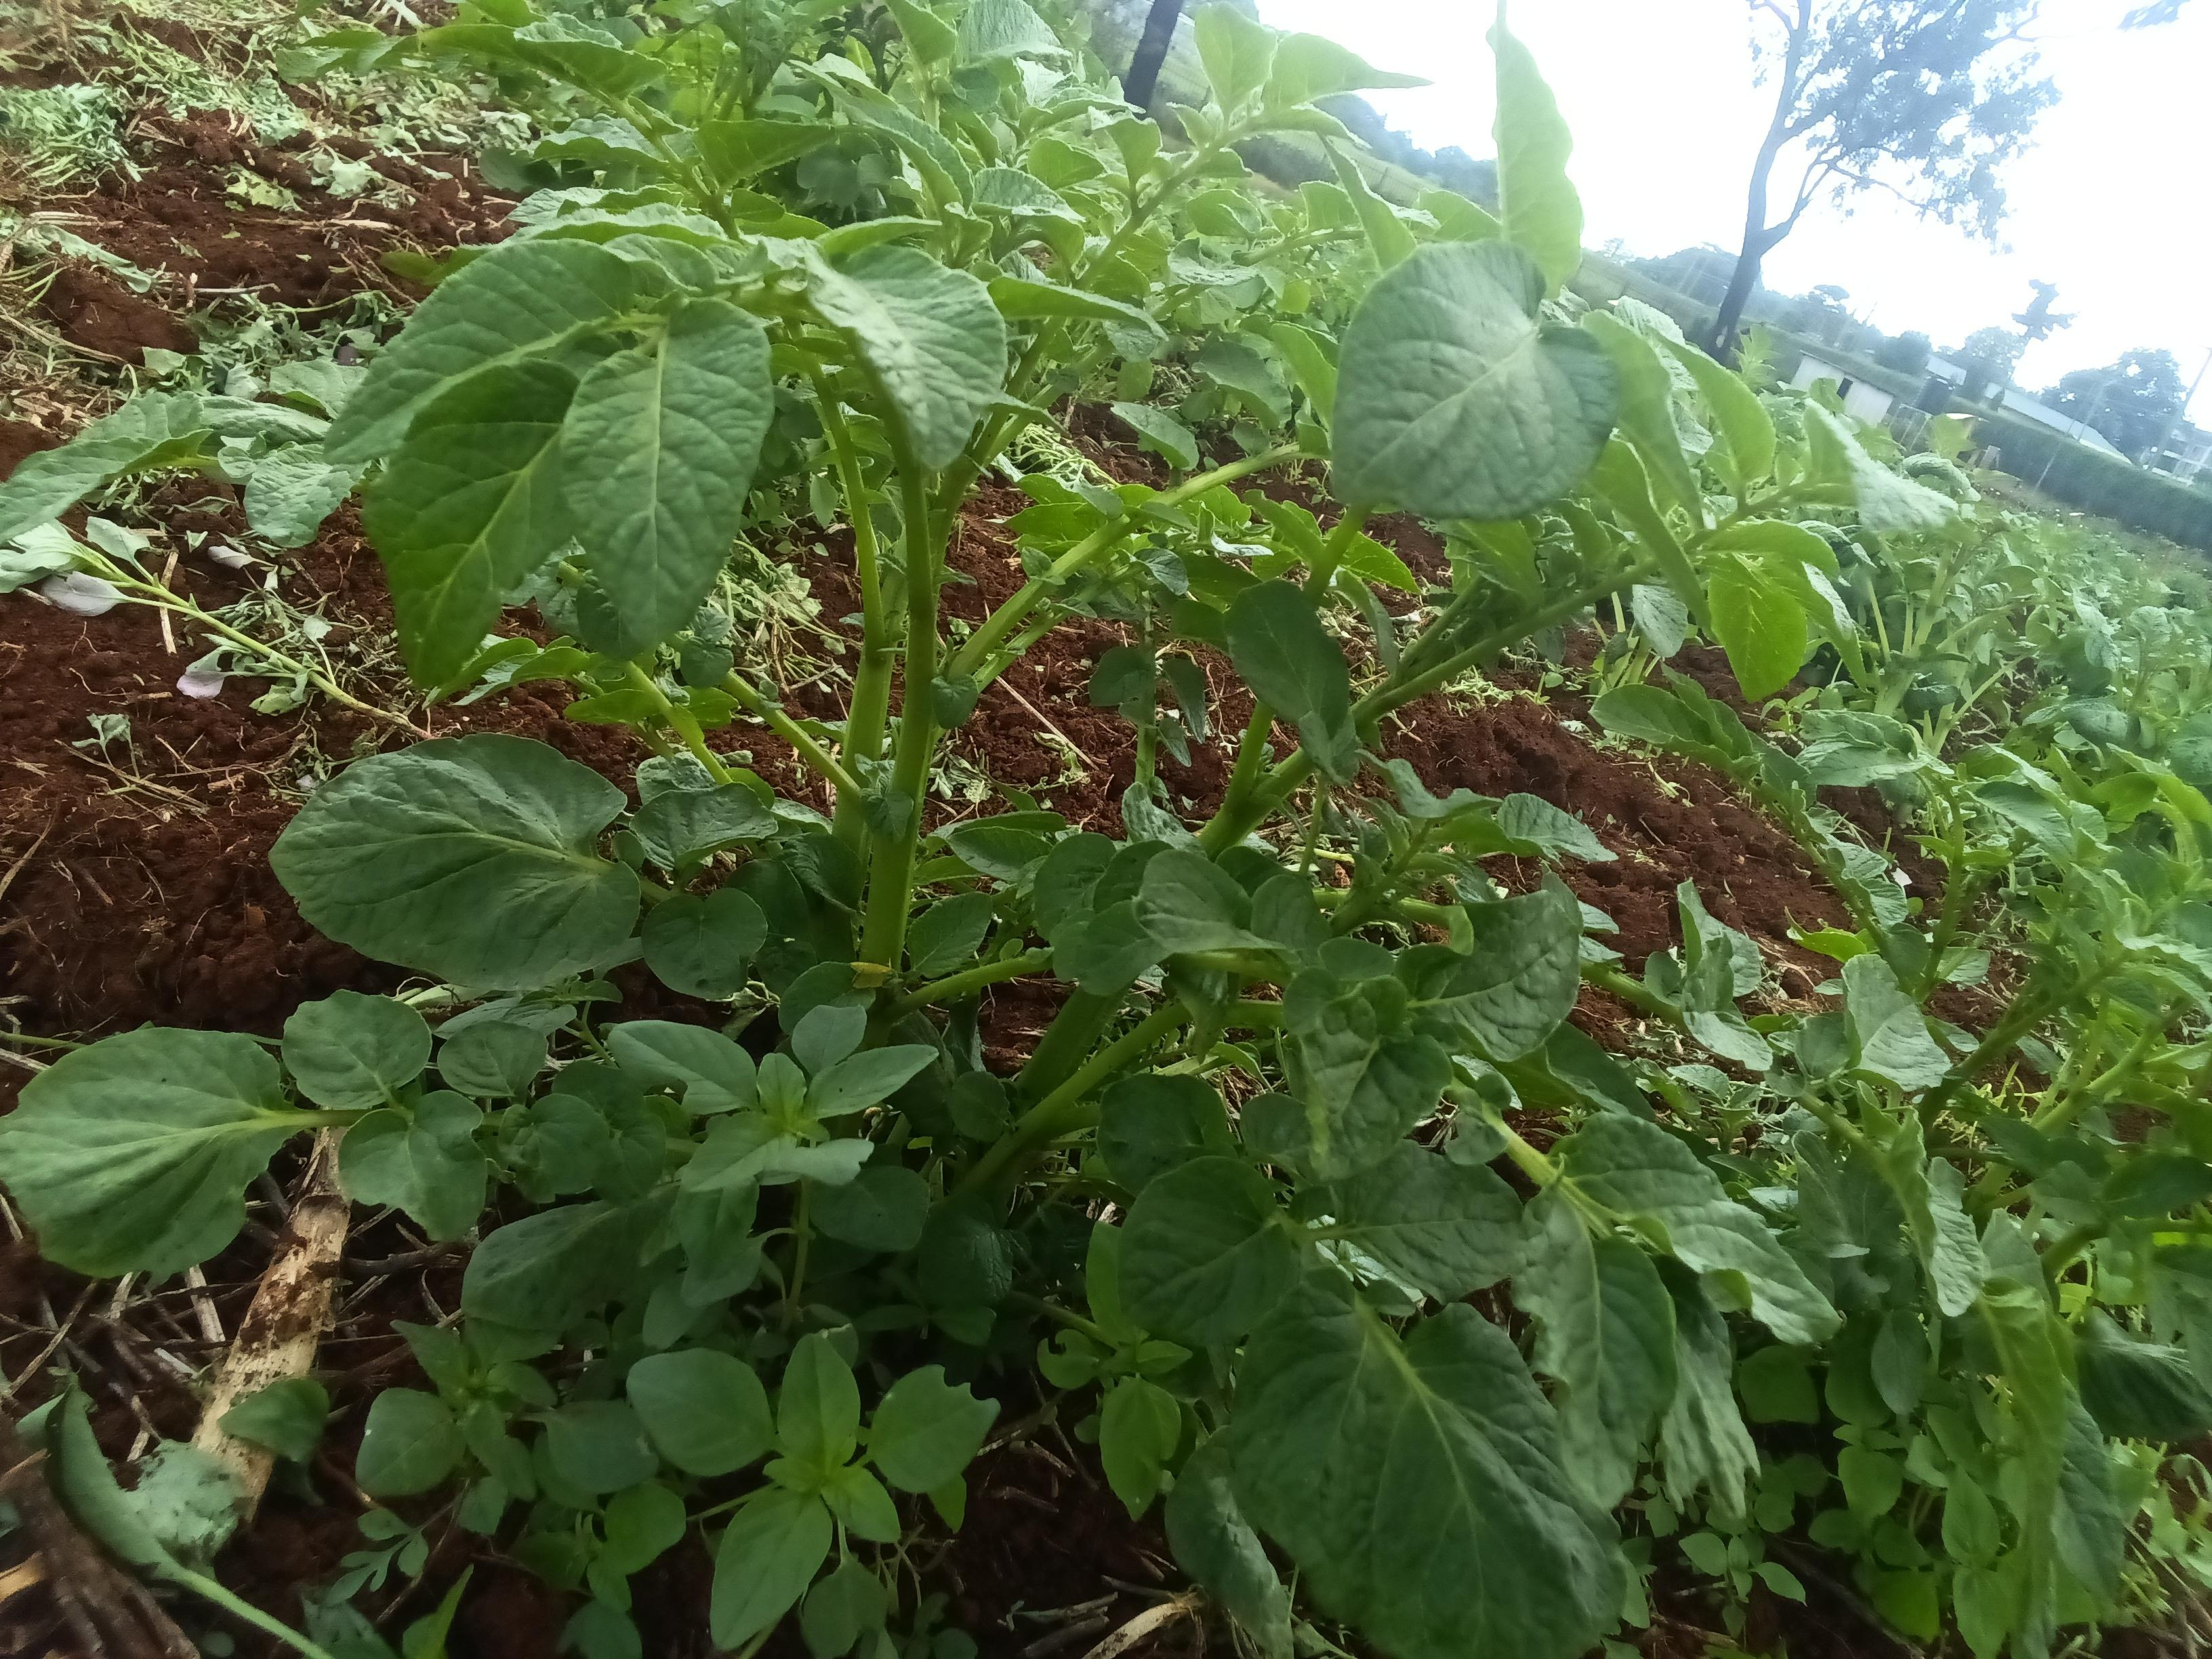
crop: potato
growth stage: emergence
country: Kenya
